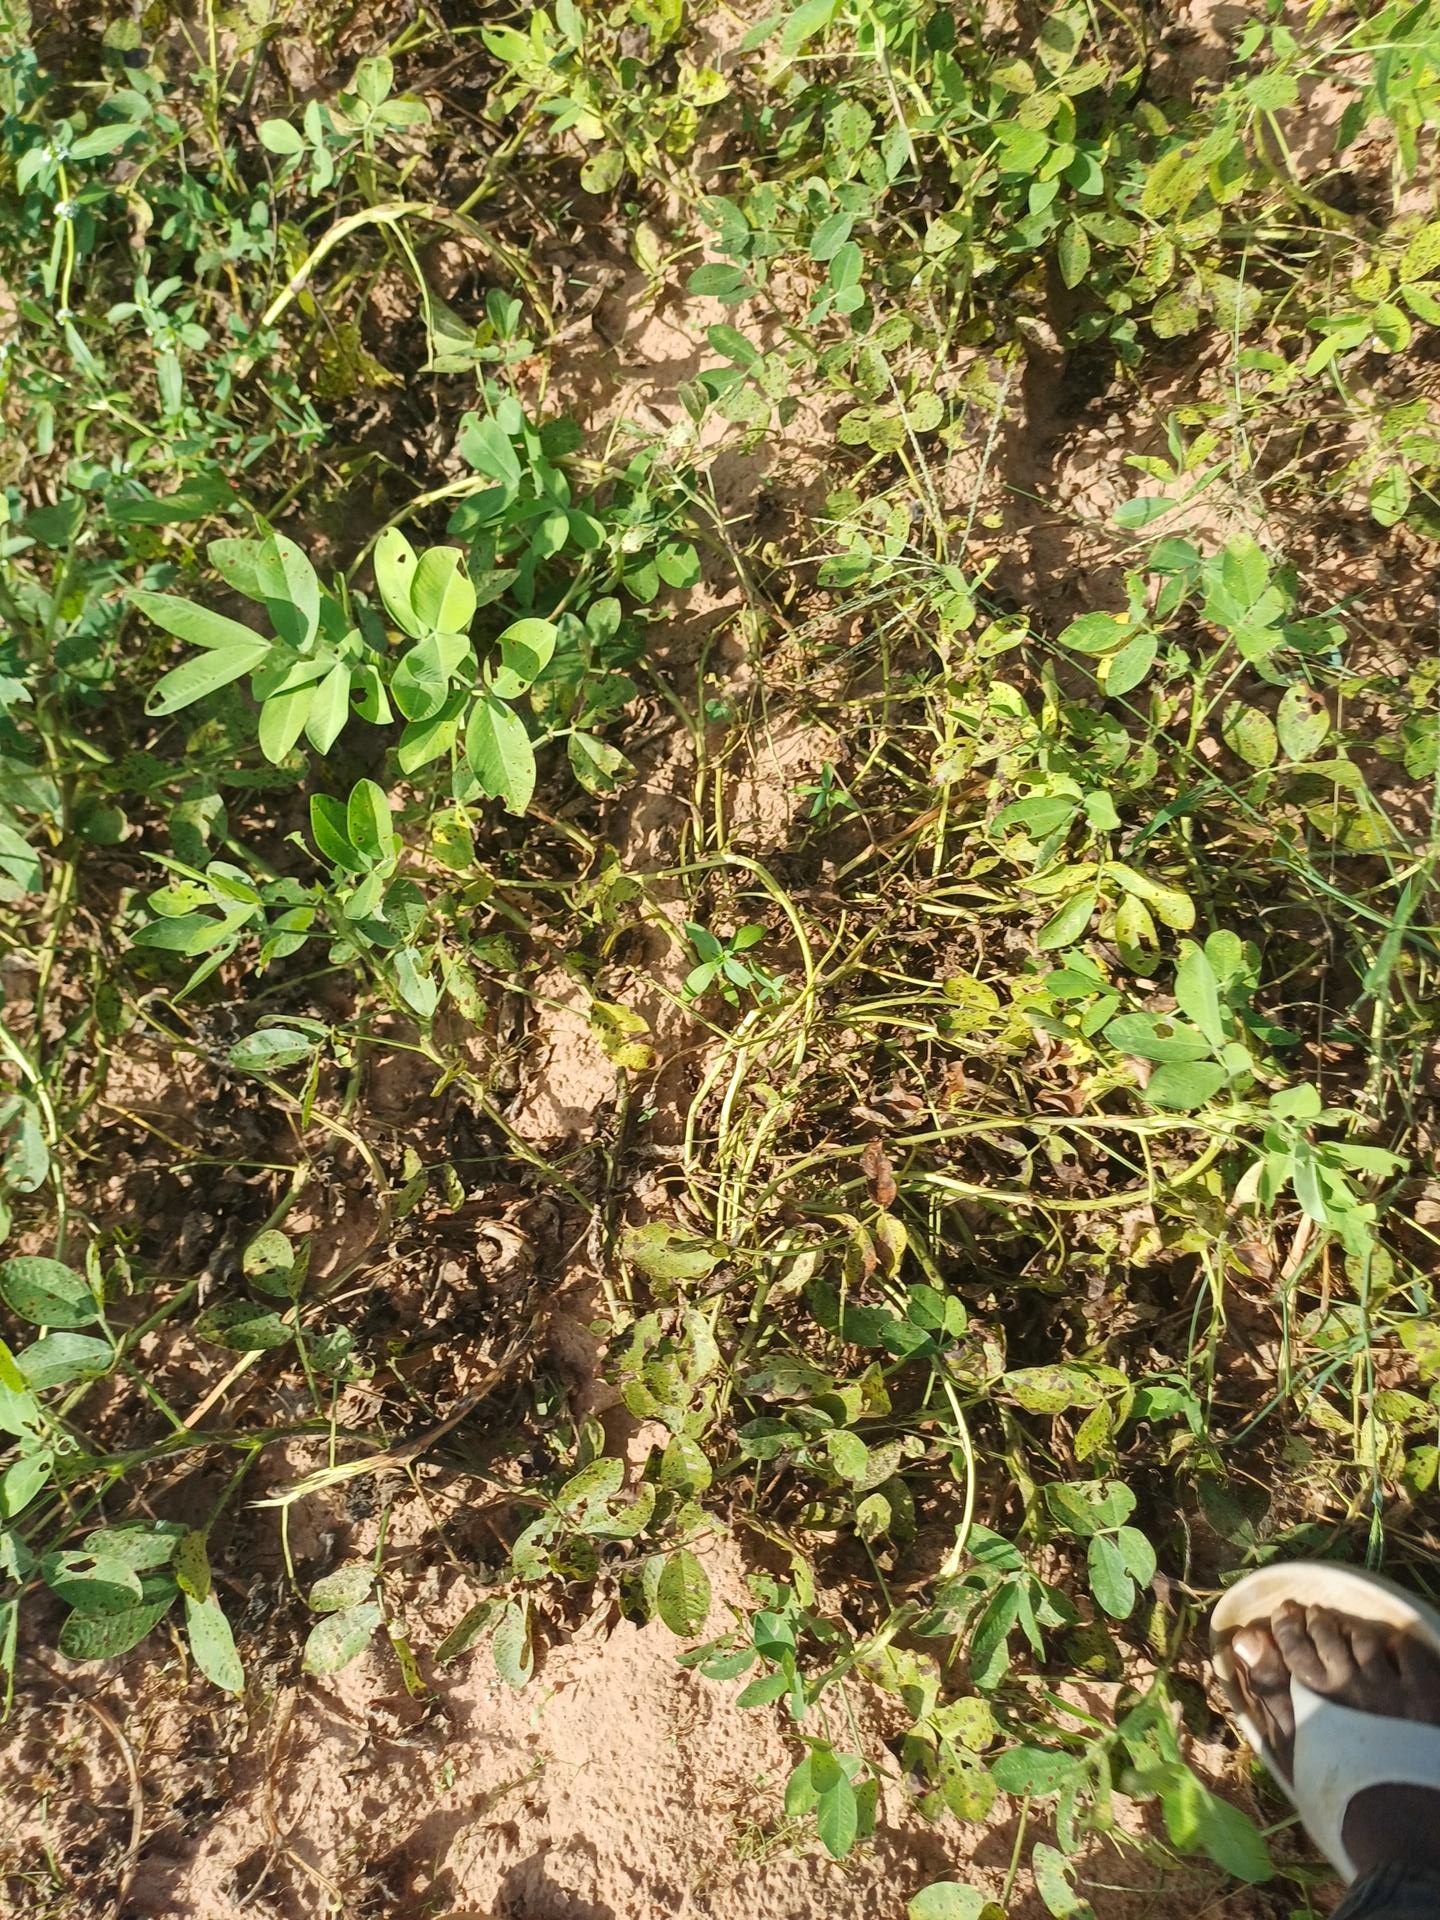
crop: groundnut
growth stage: flowering
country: Senegal
